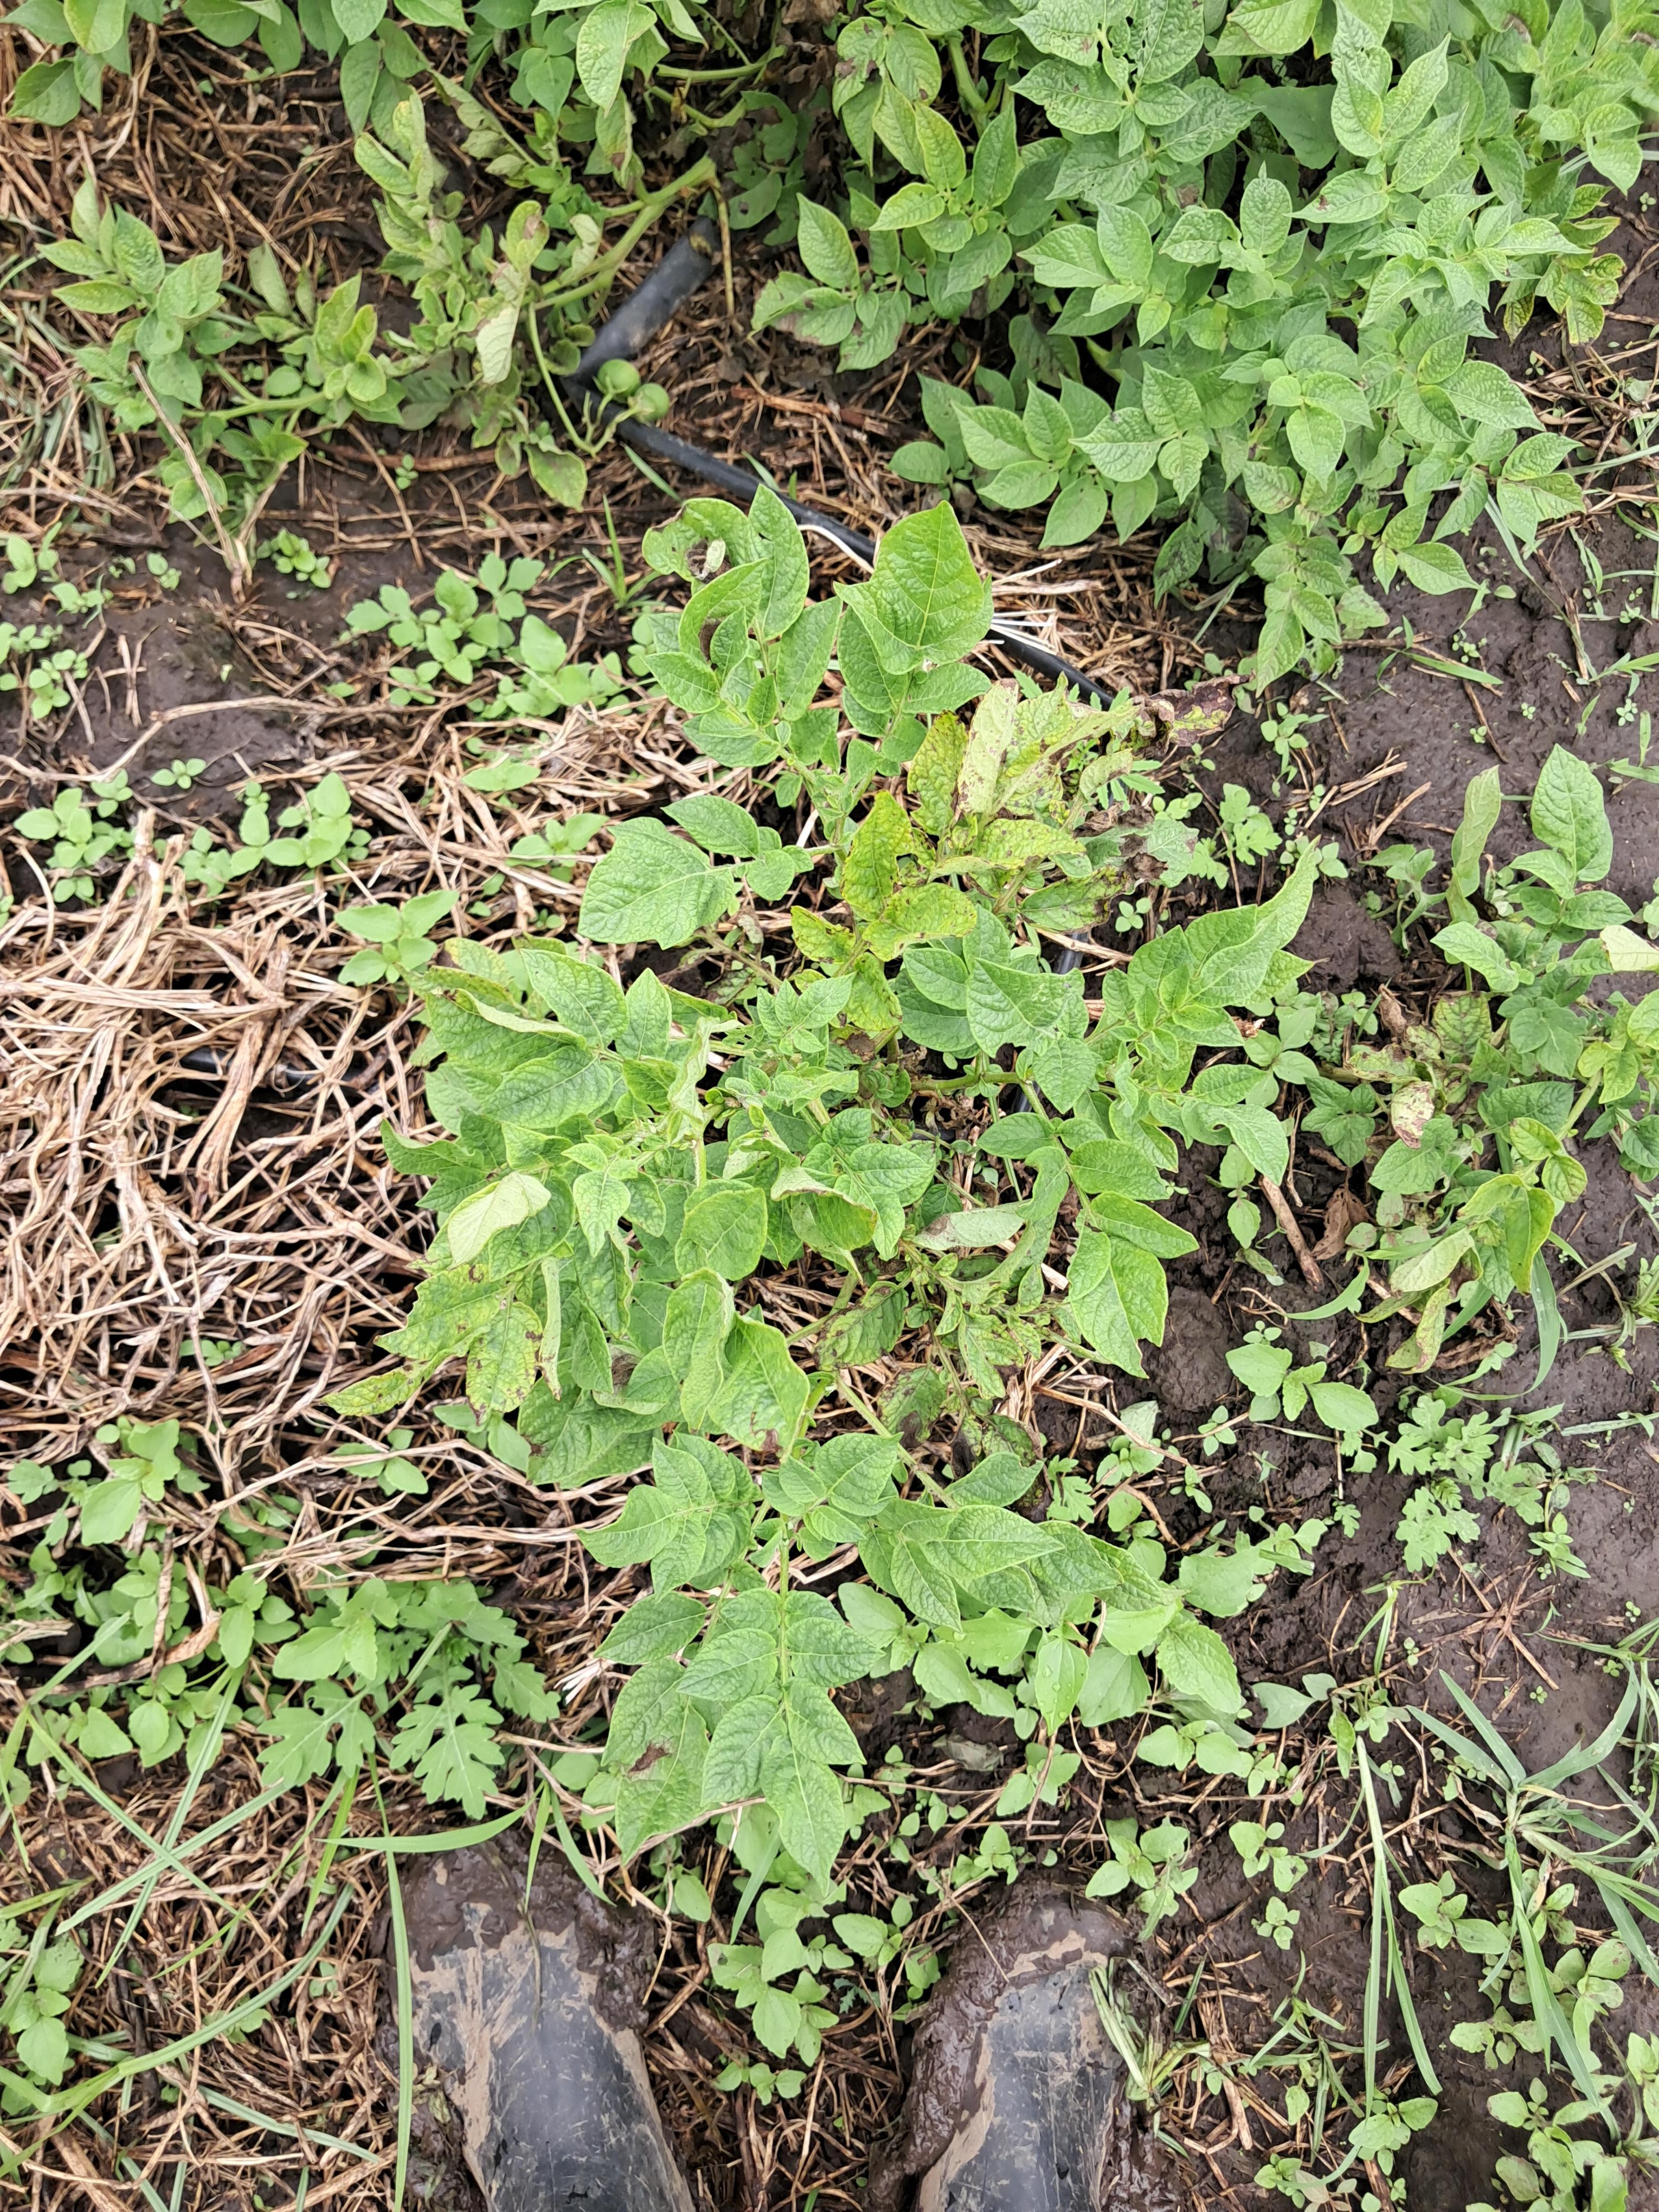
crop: potato
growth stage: flowering
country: Tanzania
